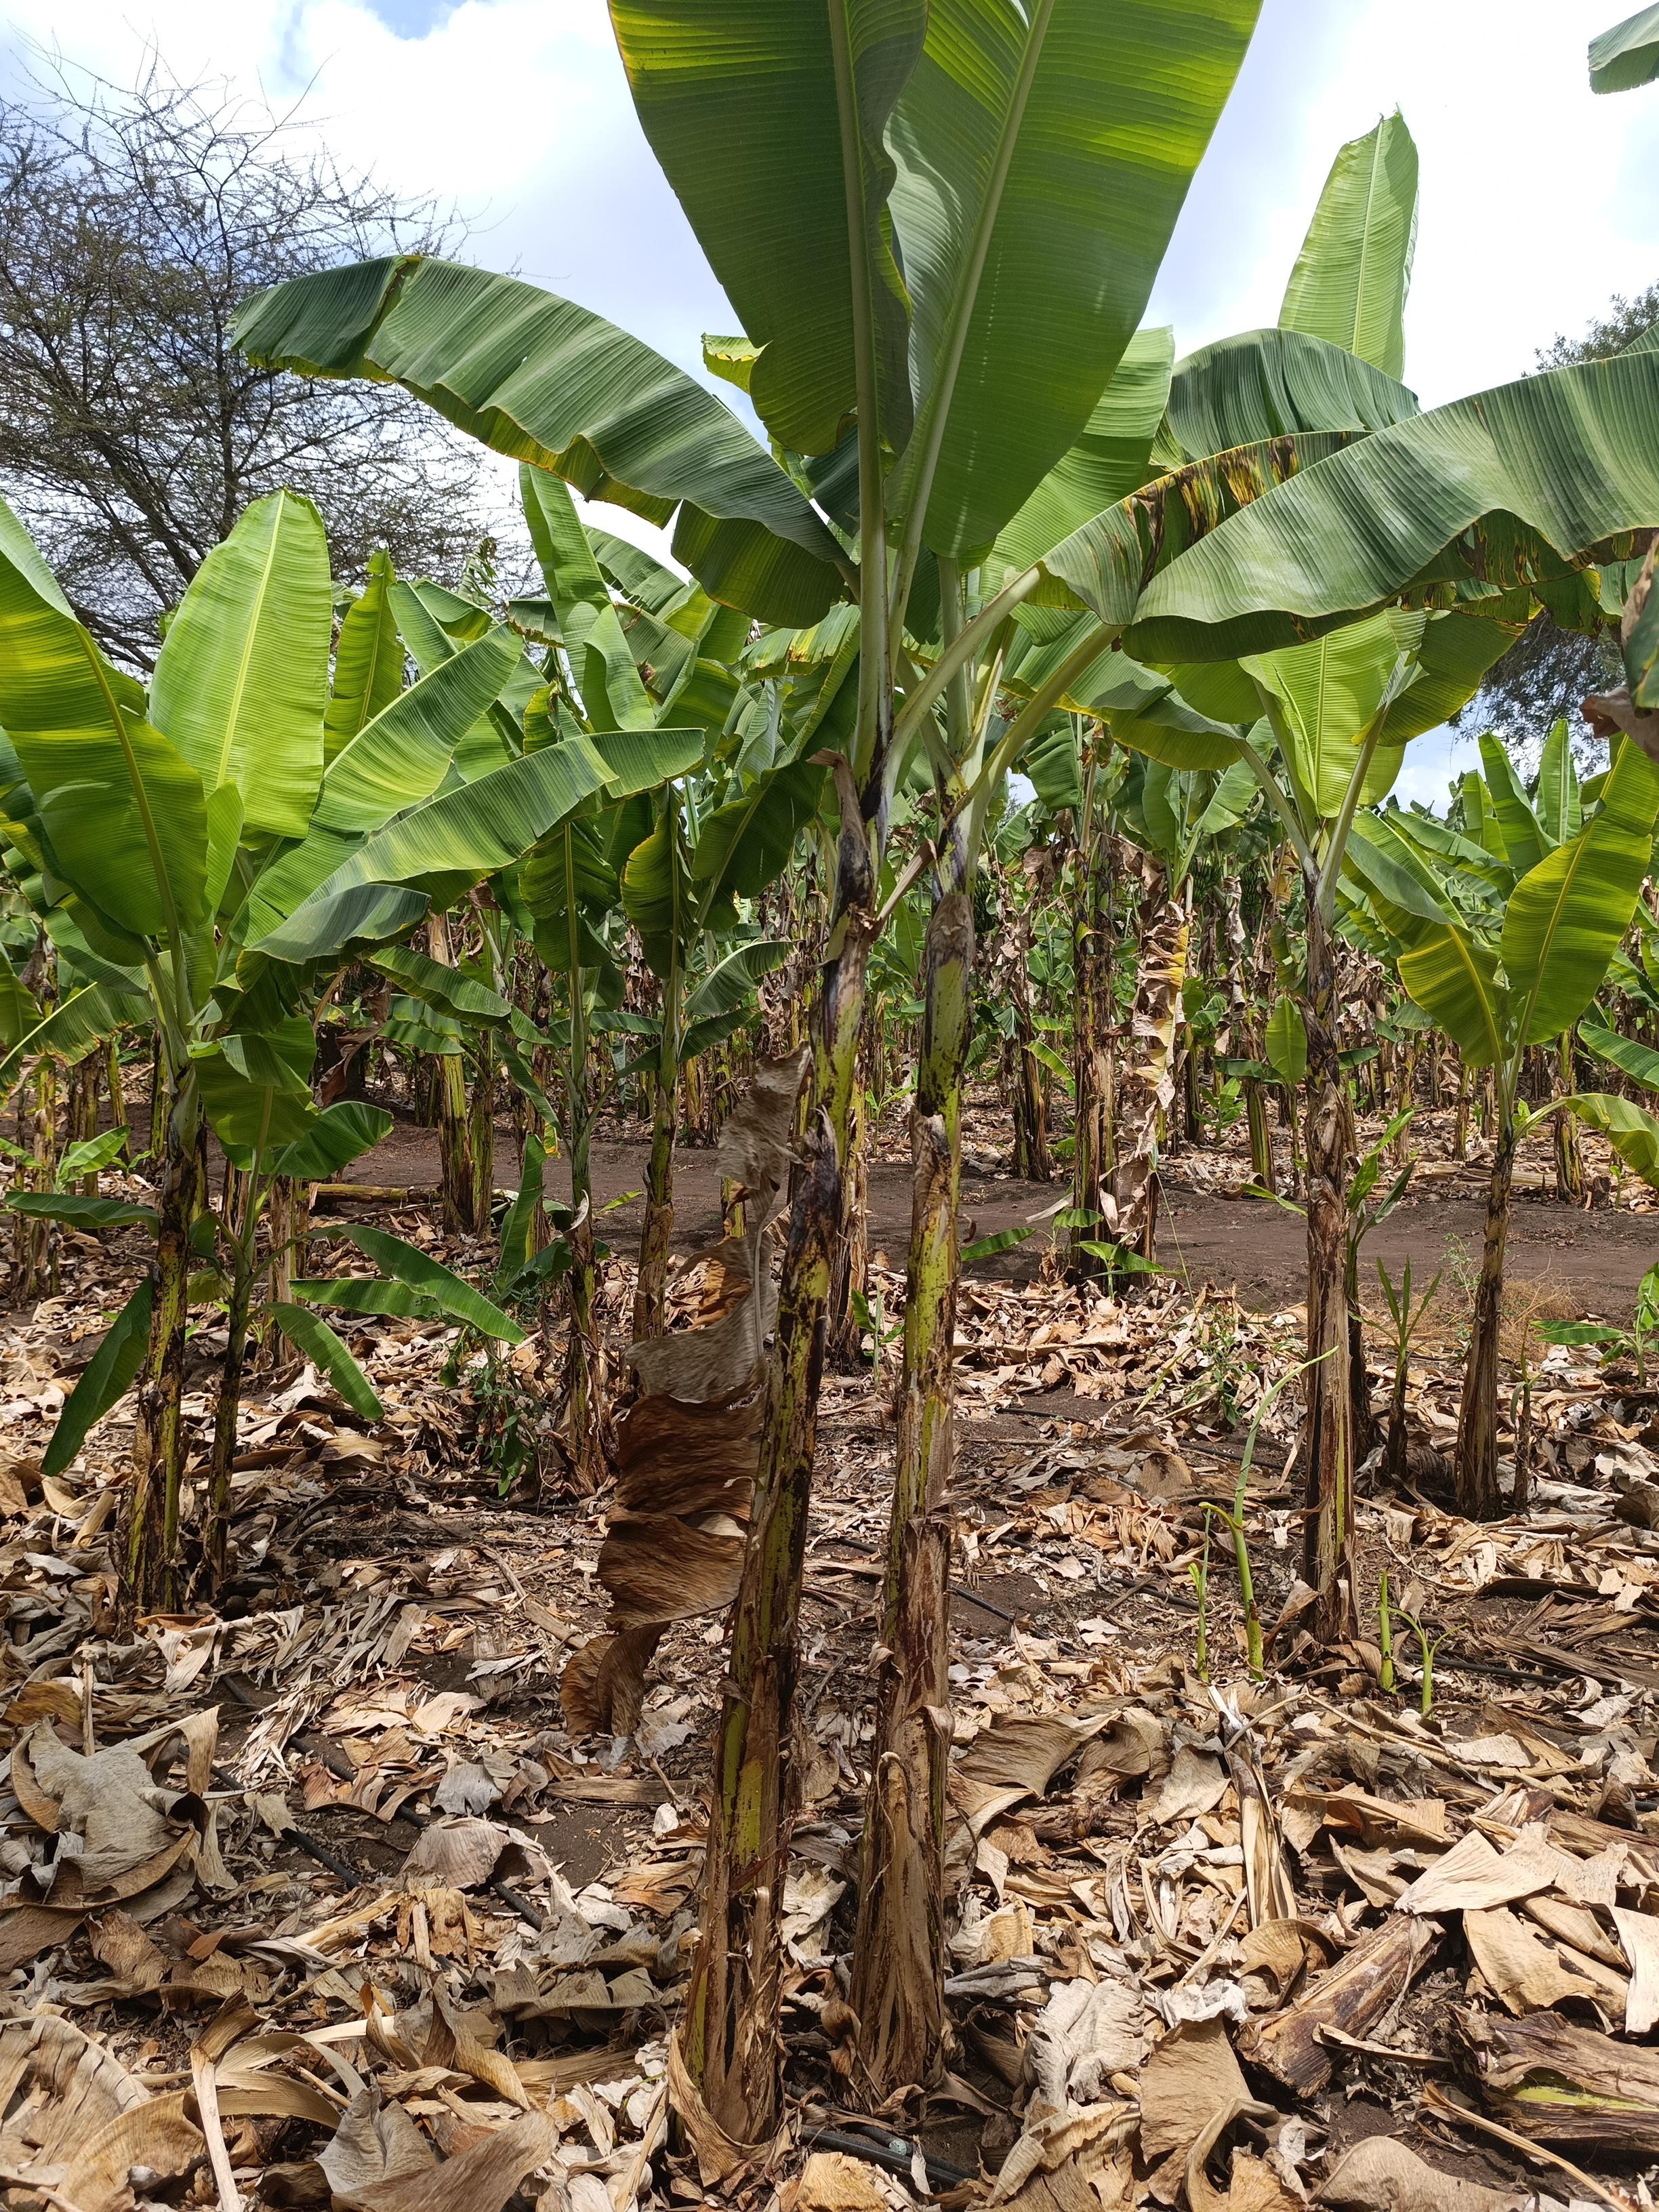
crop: banana
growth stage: vegetative
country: Tanzania
